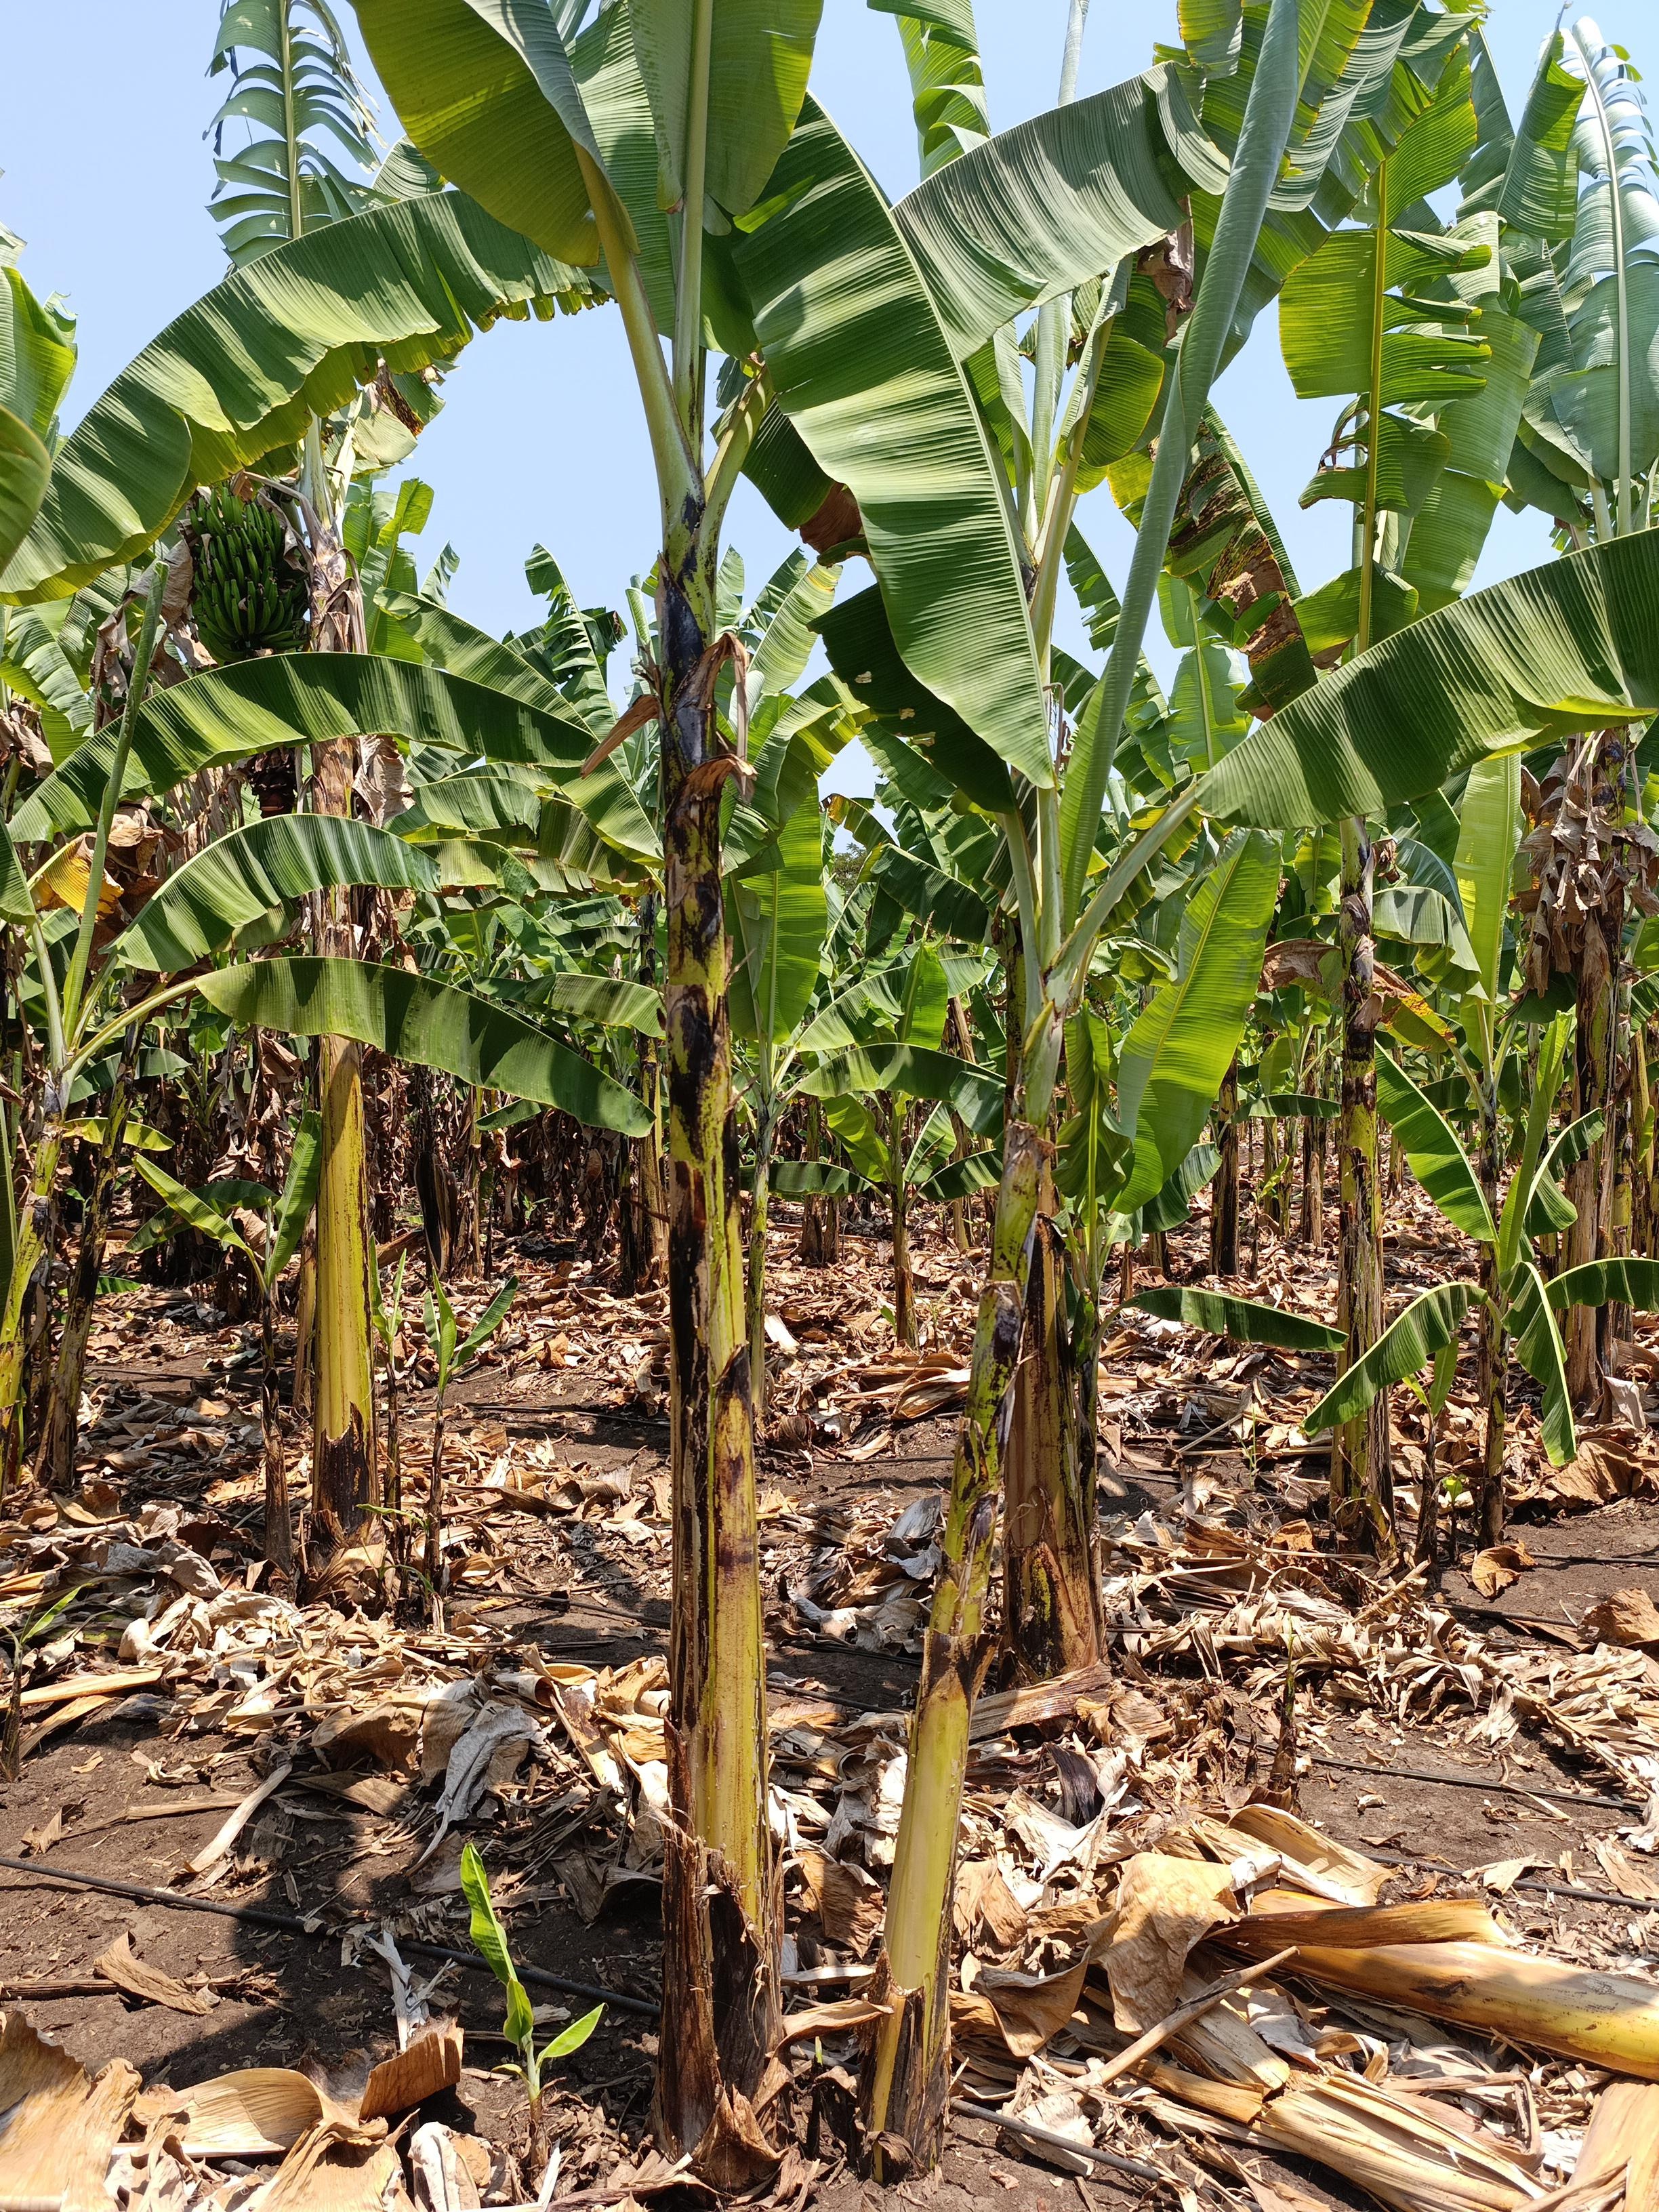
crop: banana
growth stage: vegetative
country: Tanzania
